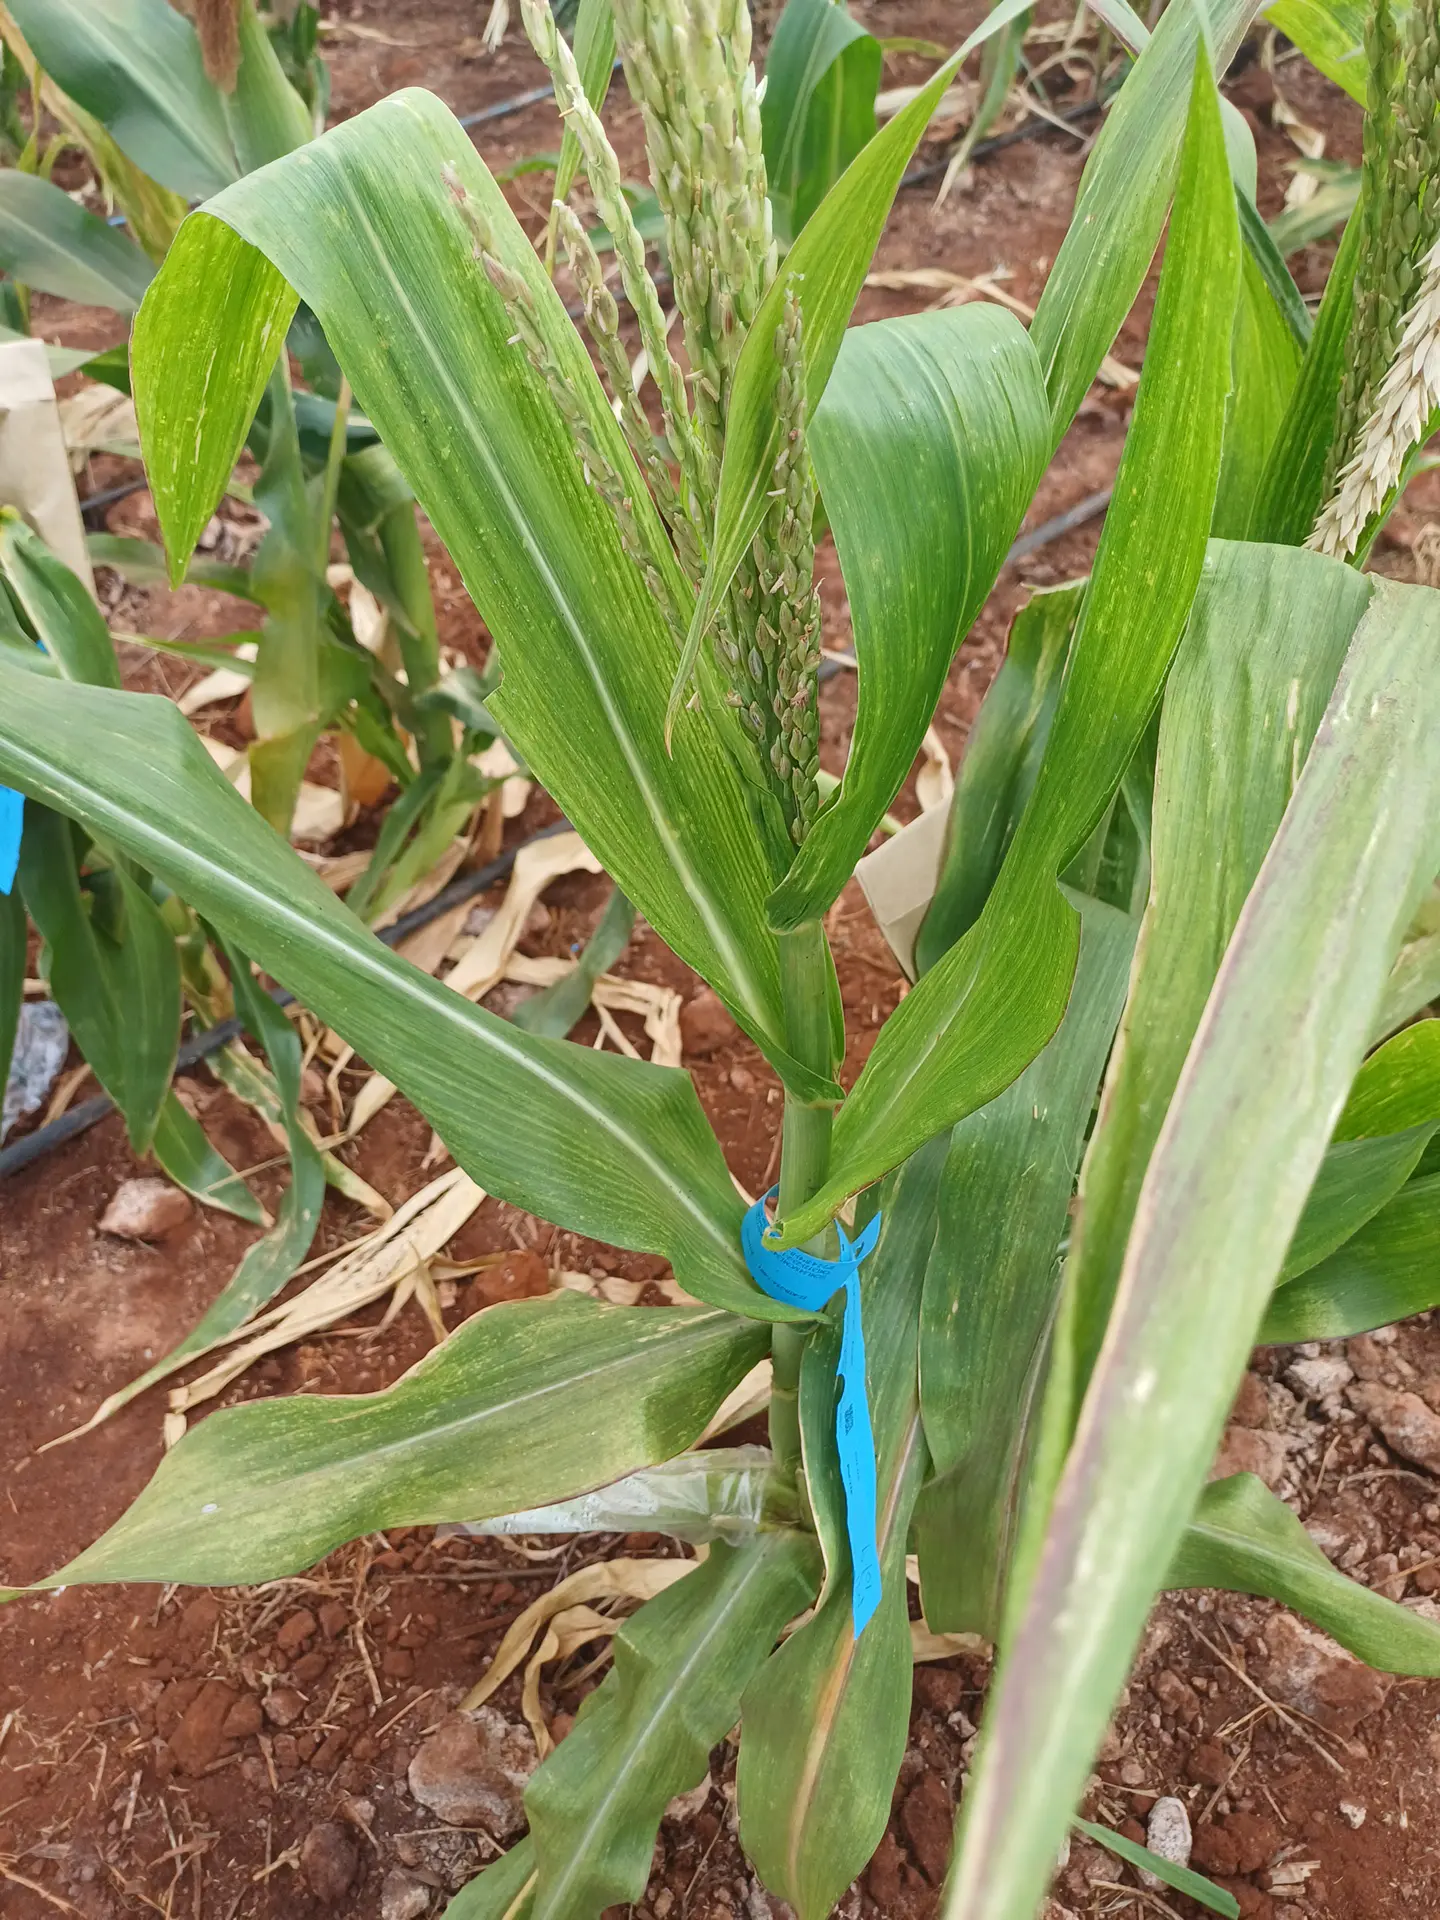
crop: maize
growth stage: flowering
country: Kenya
